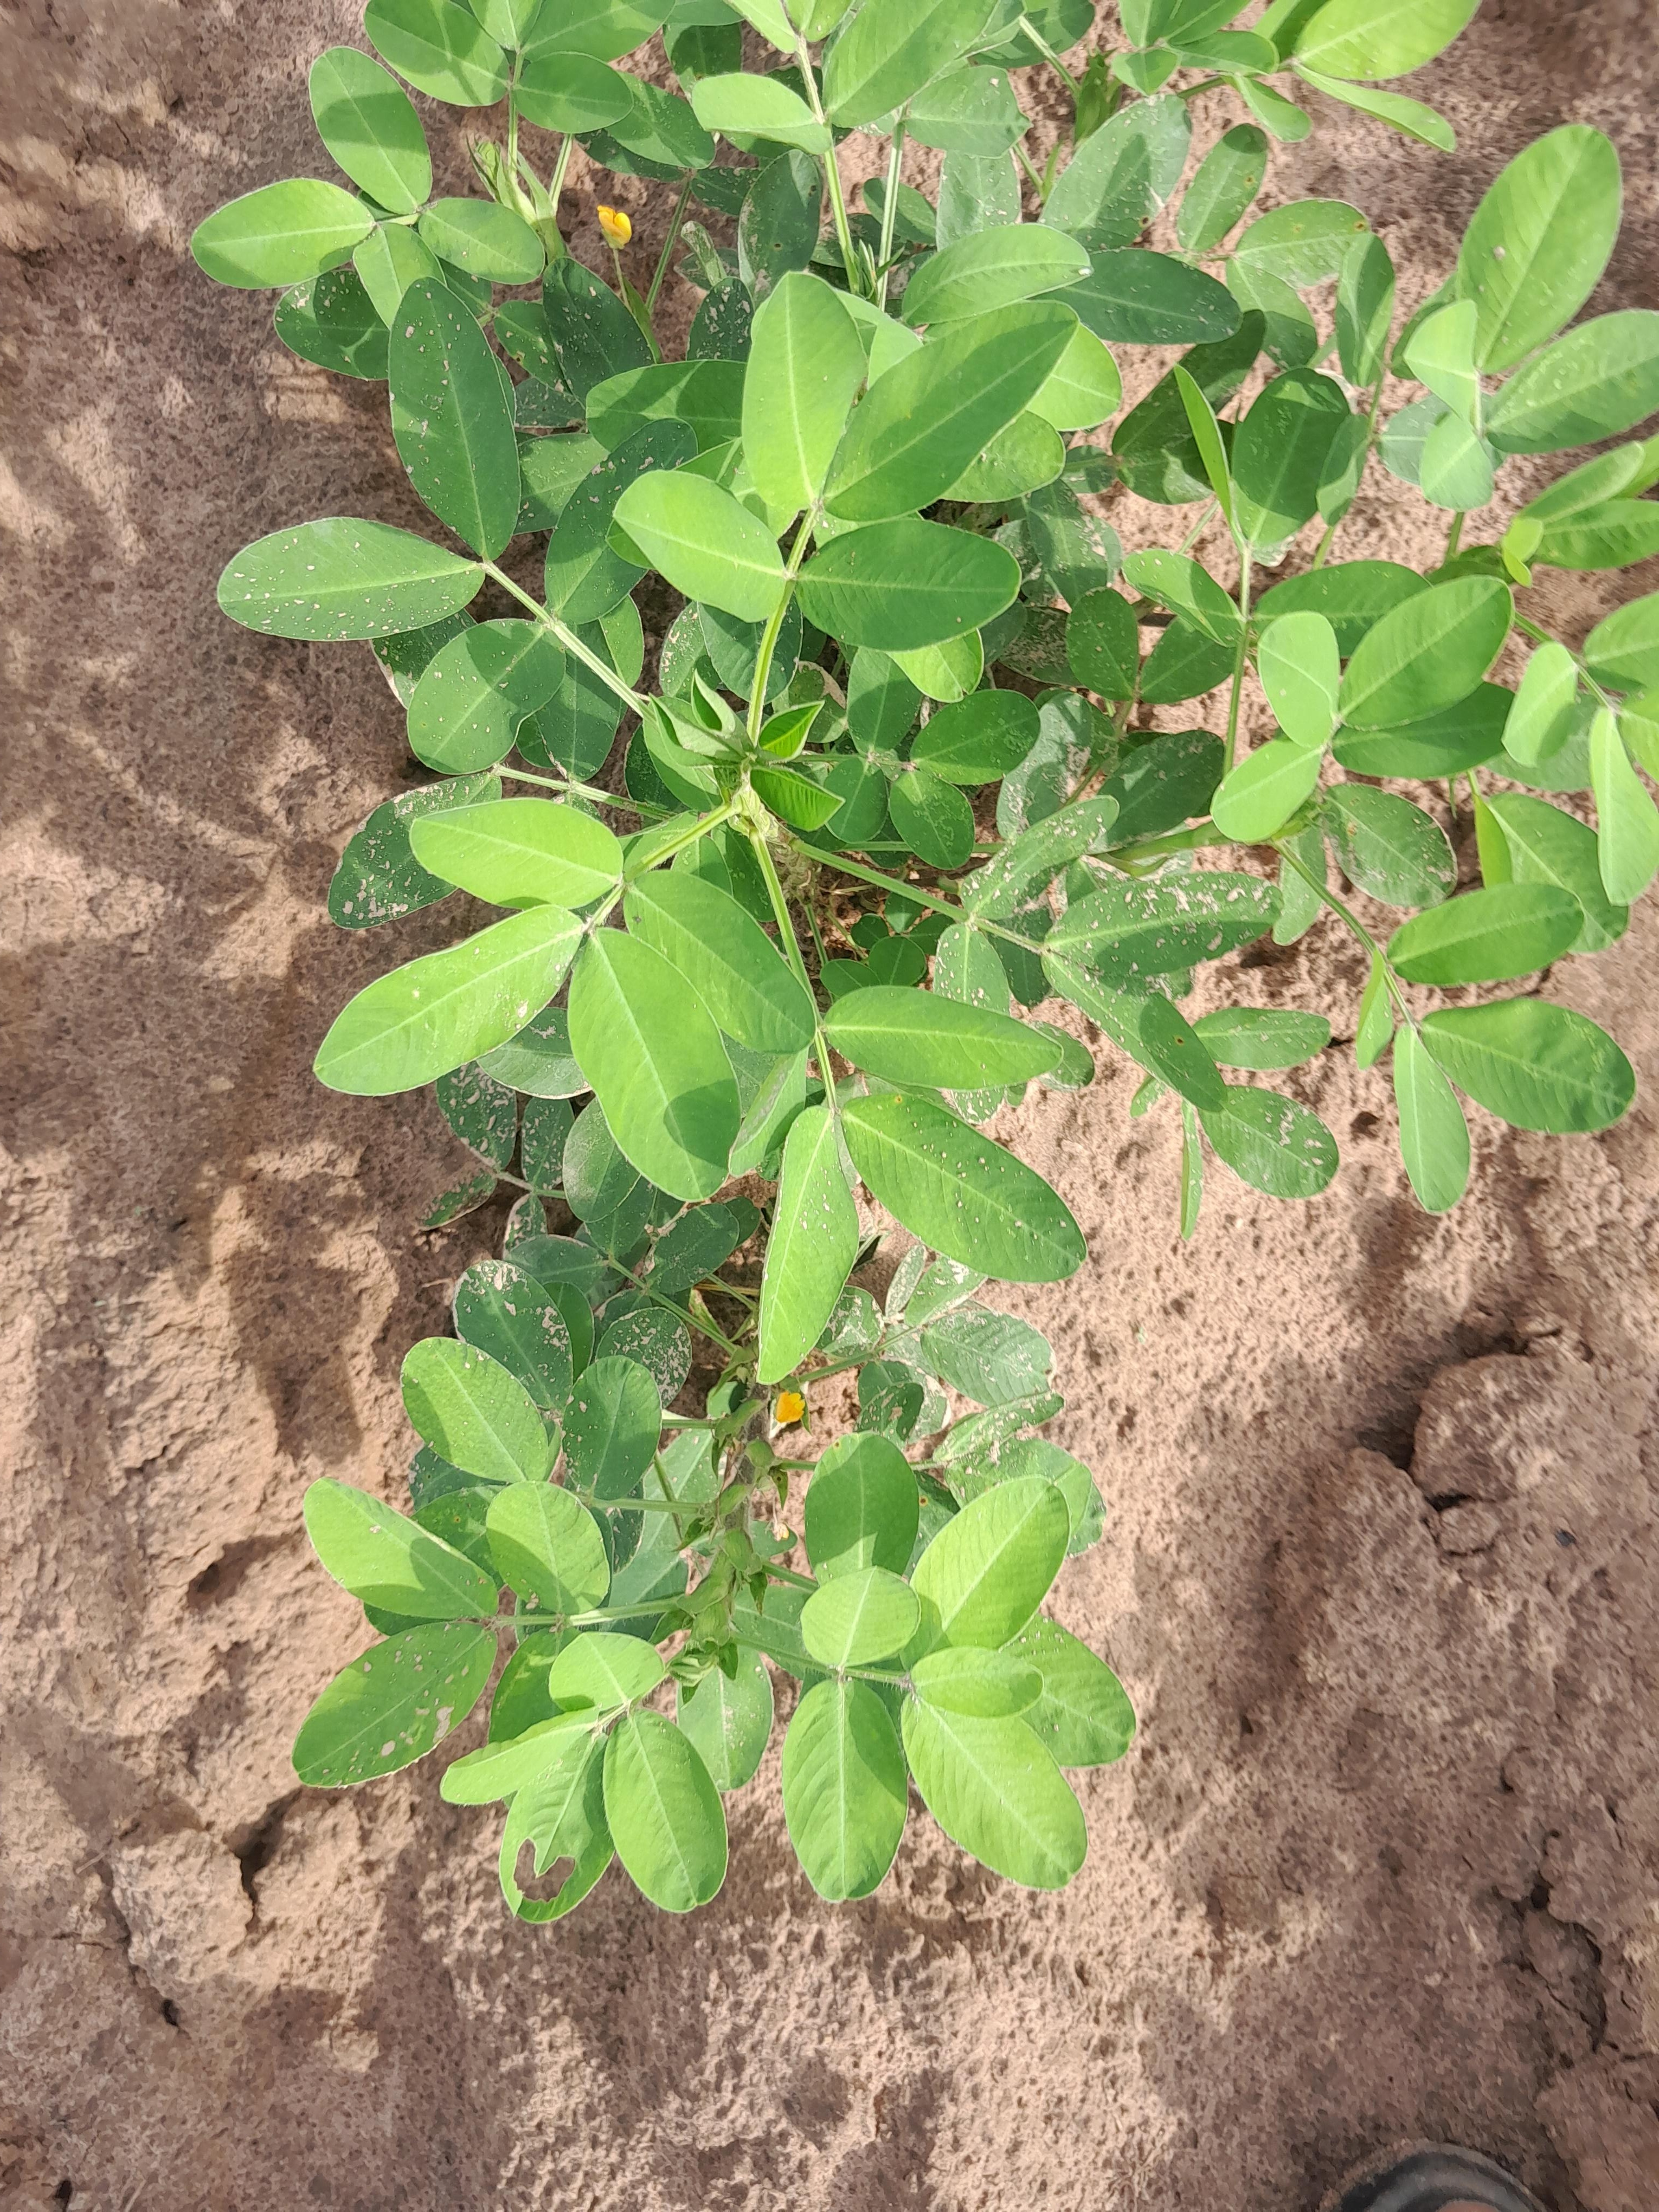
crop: groundnut
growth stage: flowering
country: Senegal
